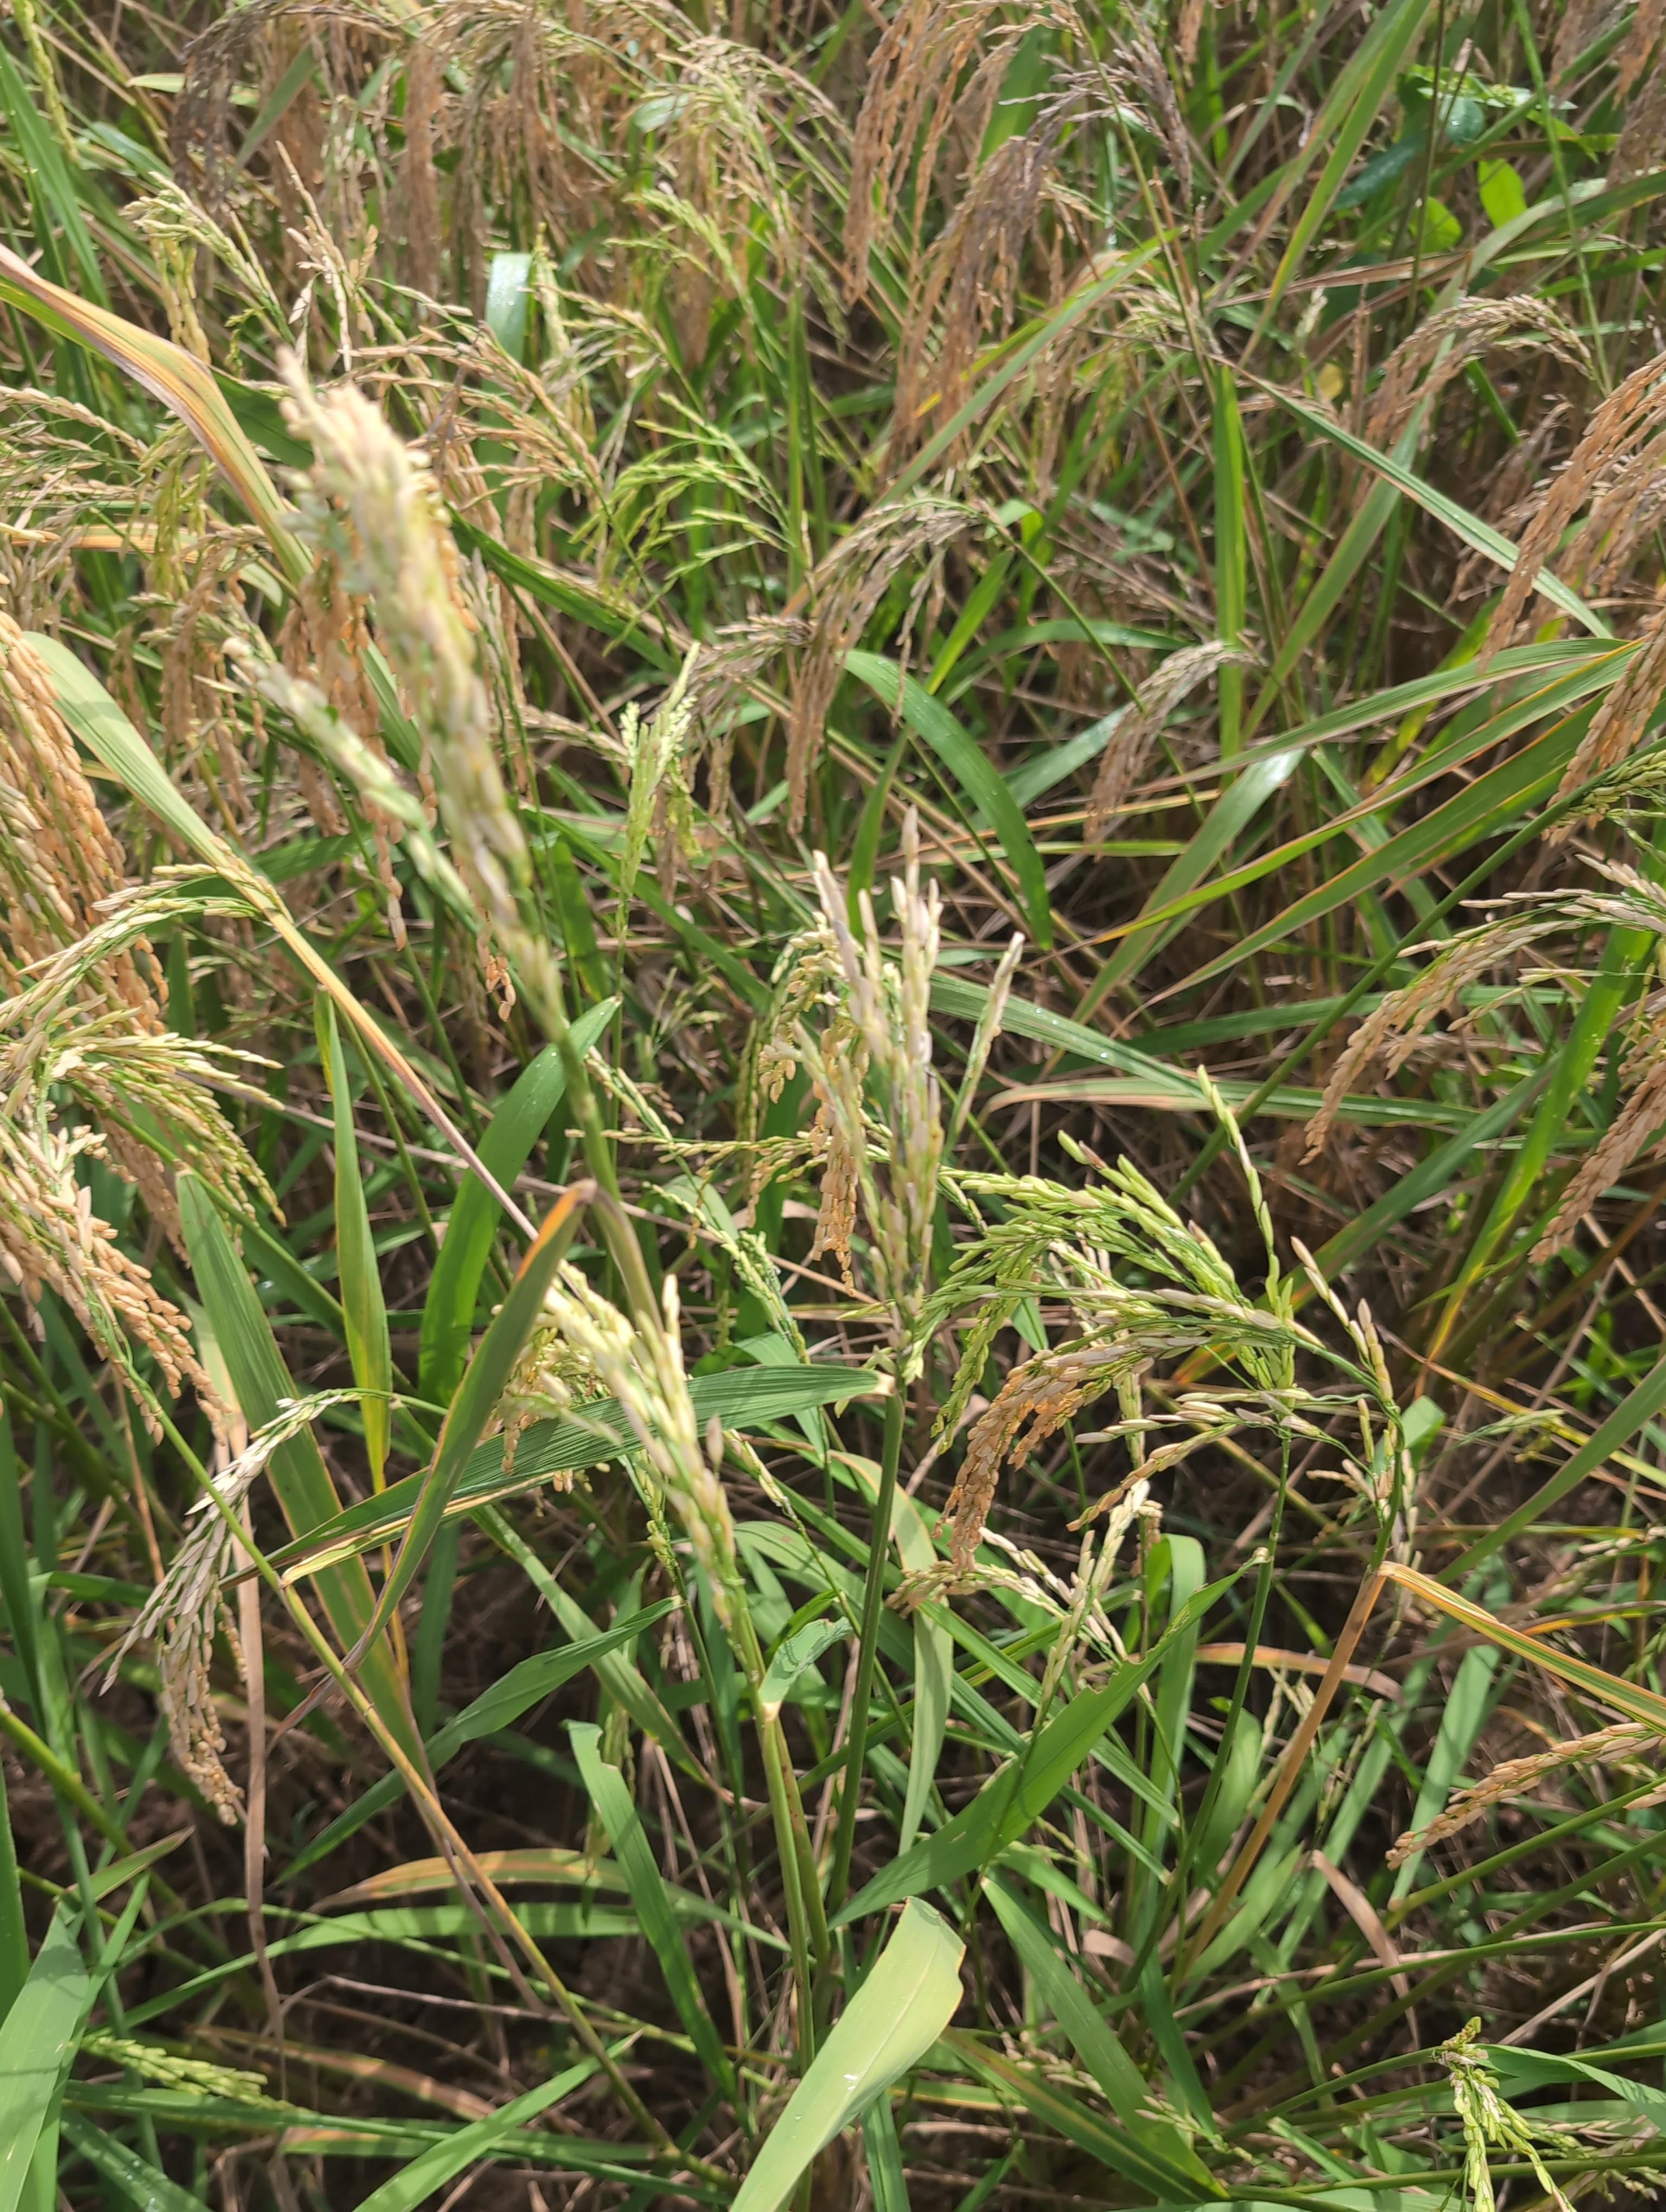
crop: rice
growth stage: ripening
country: Côte d'Ivoire
